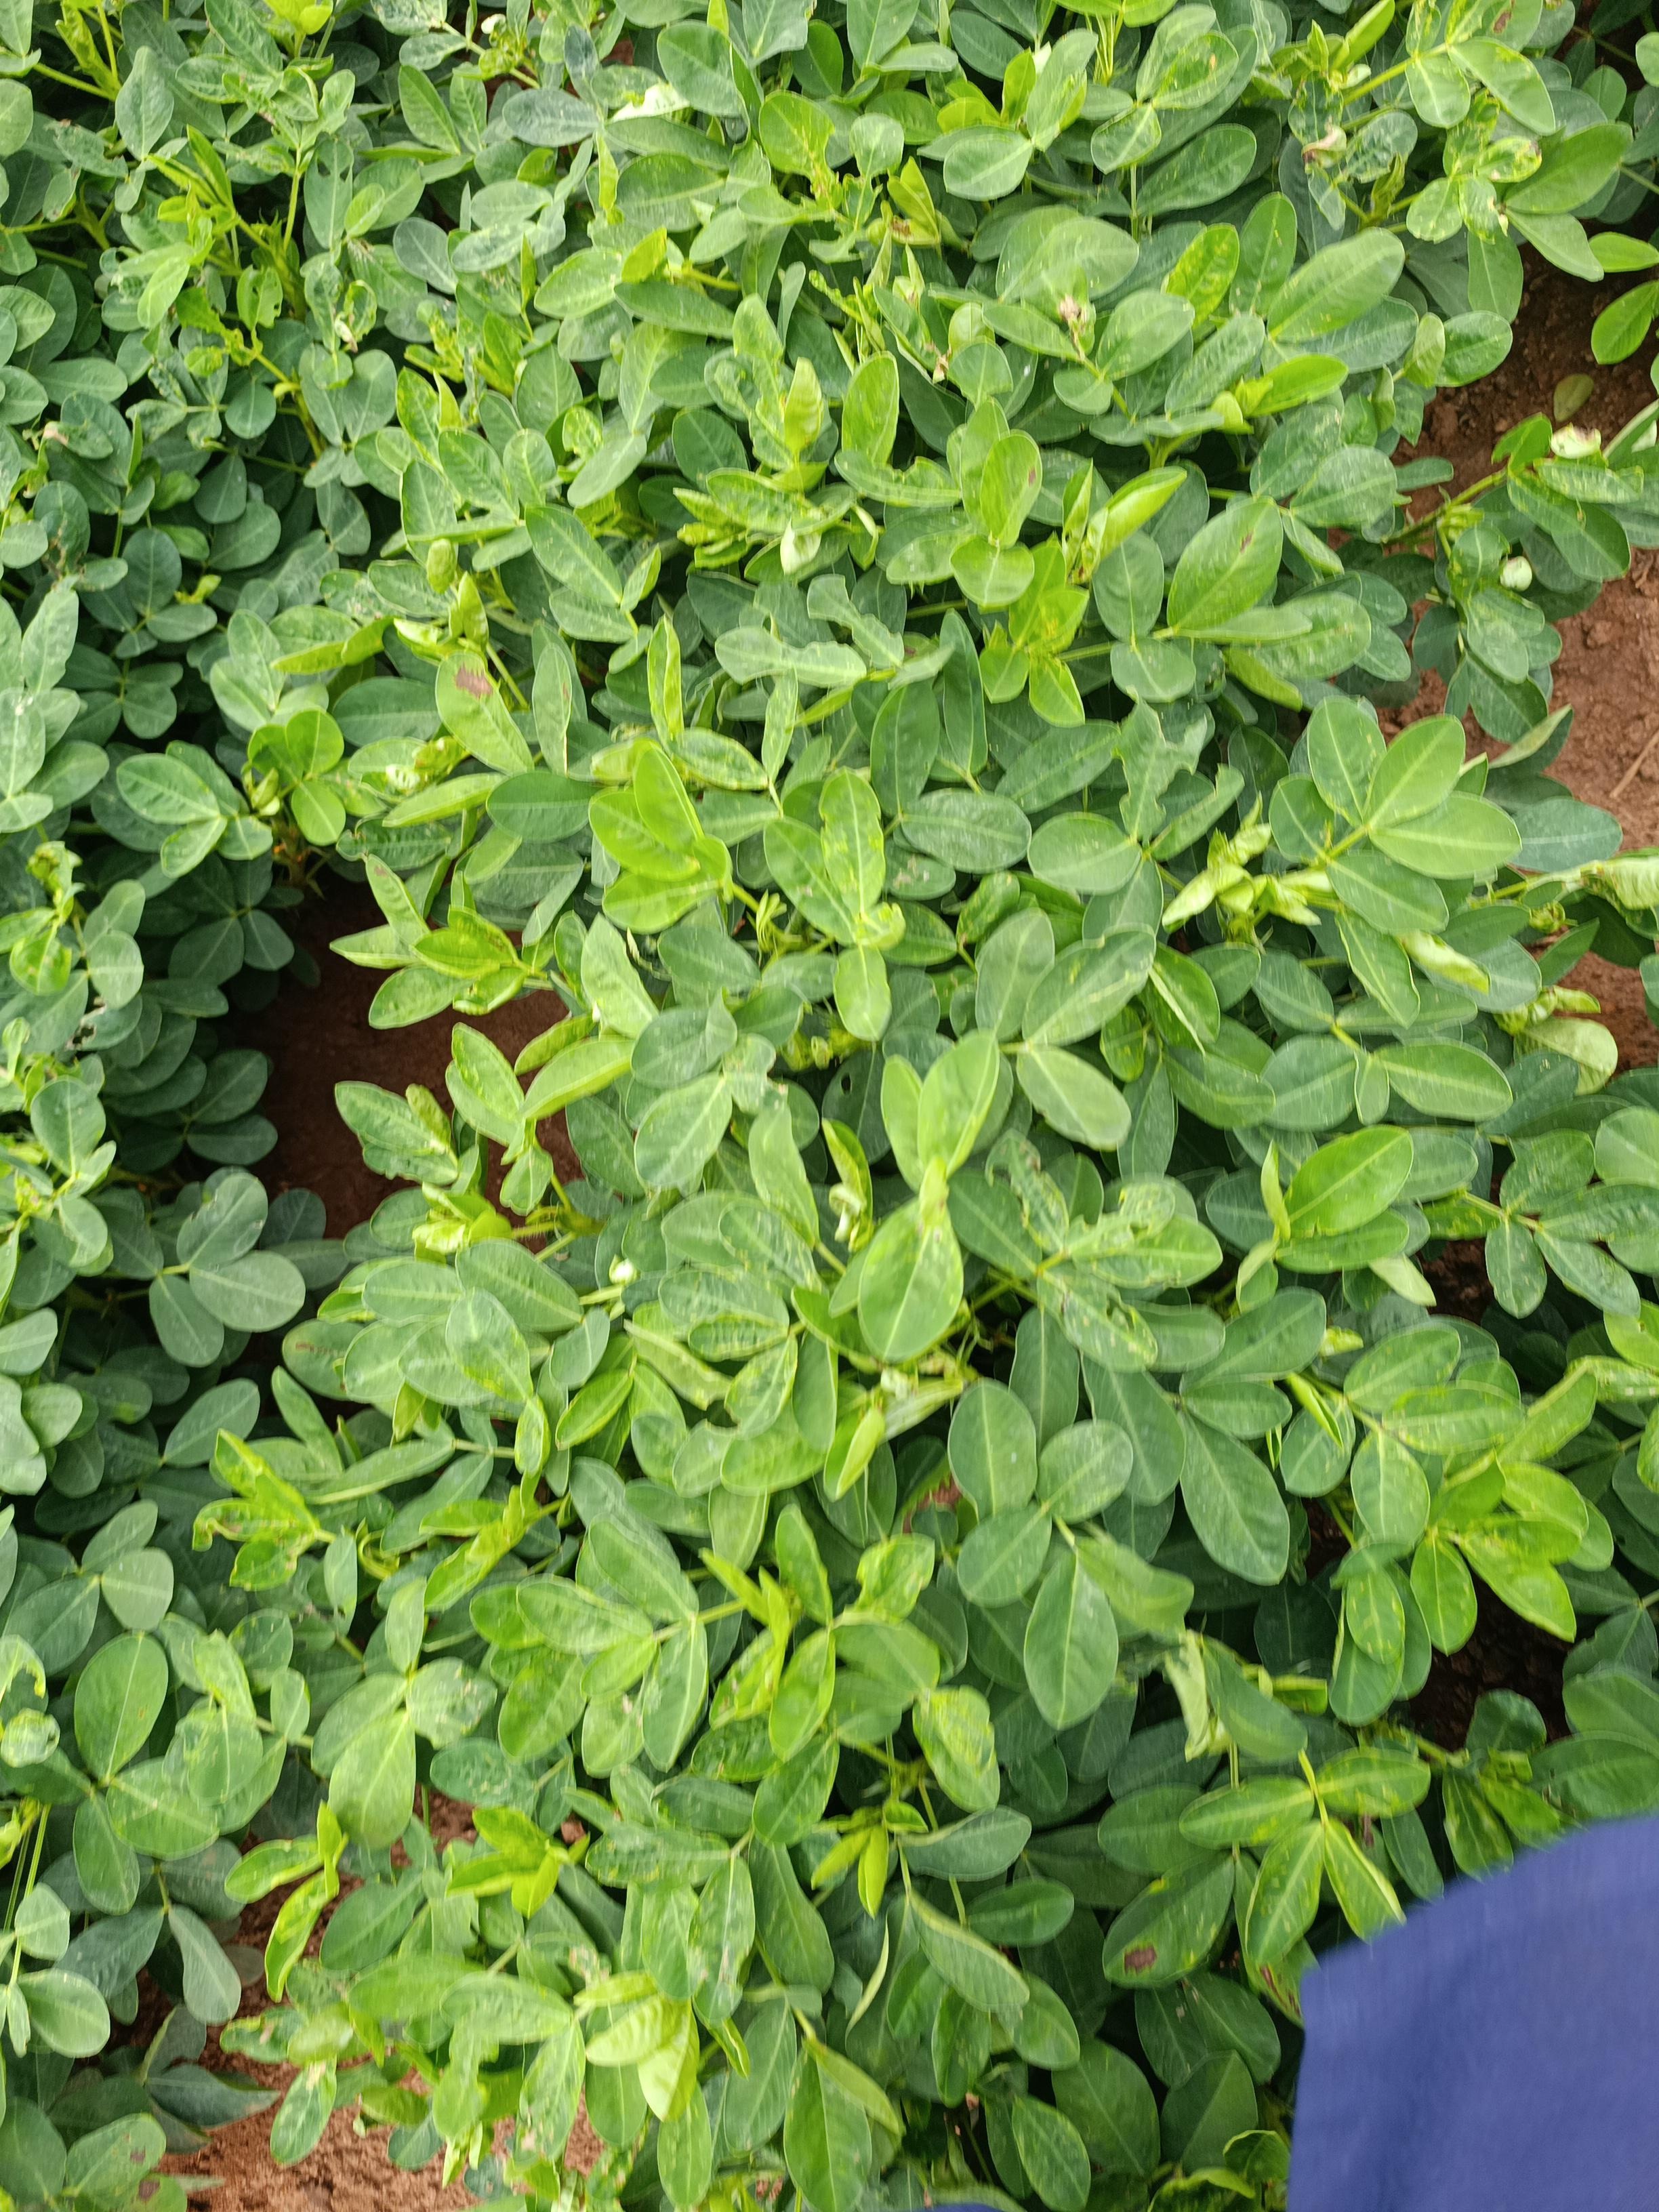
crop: groundnut
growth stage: pegging
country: Kenya
